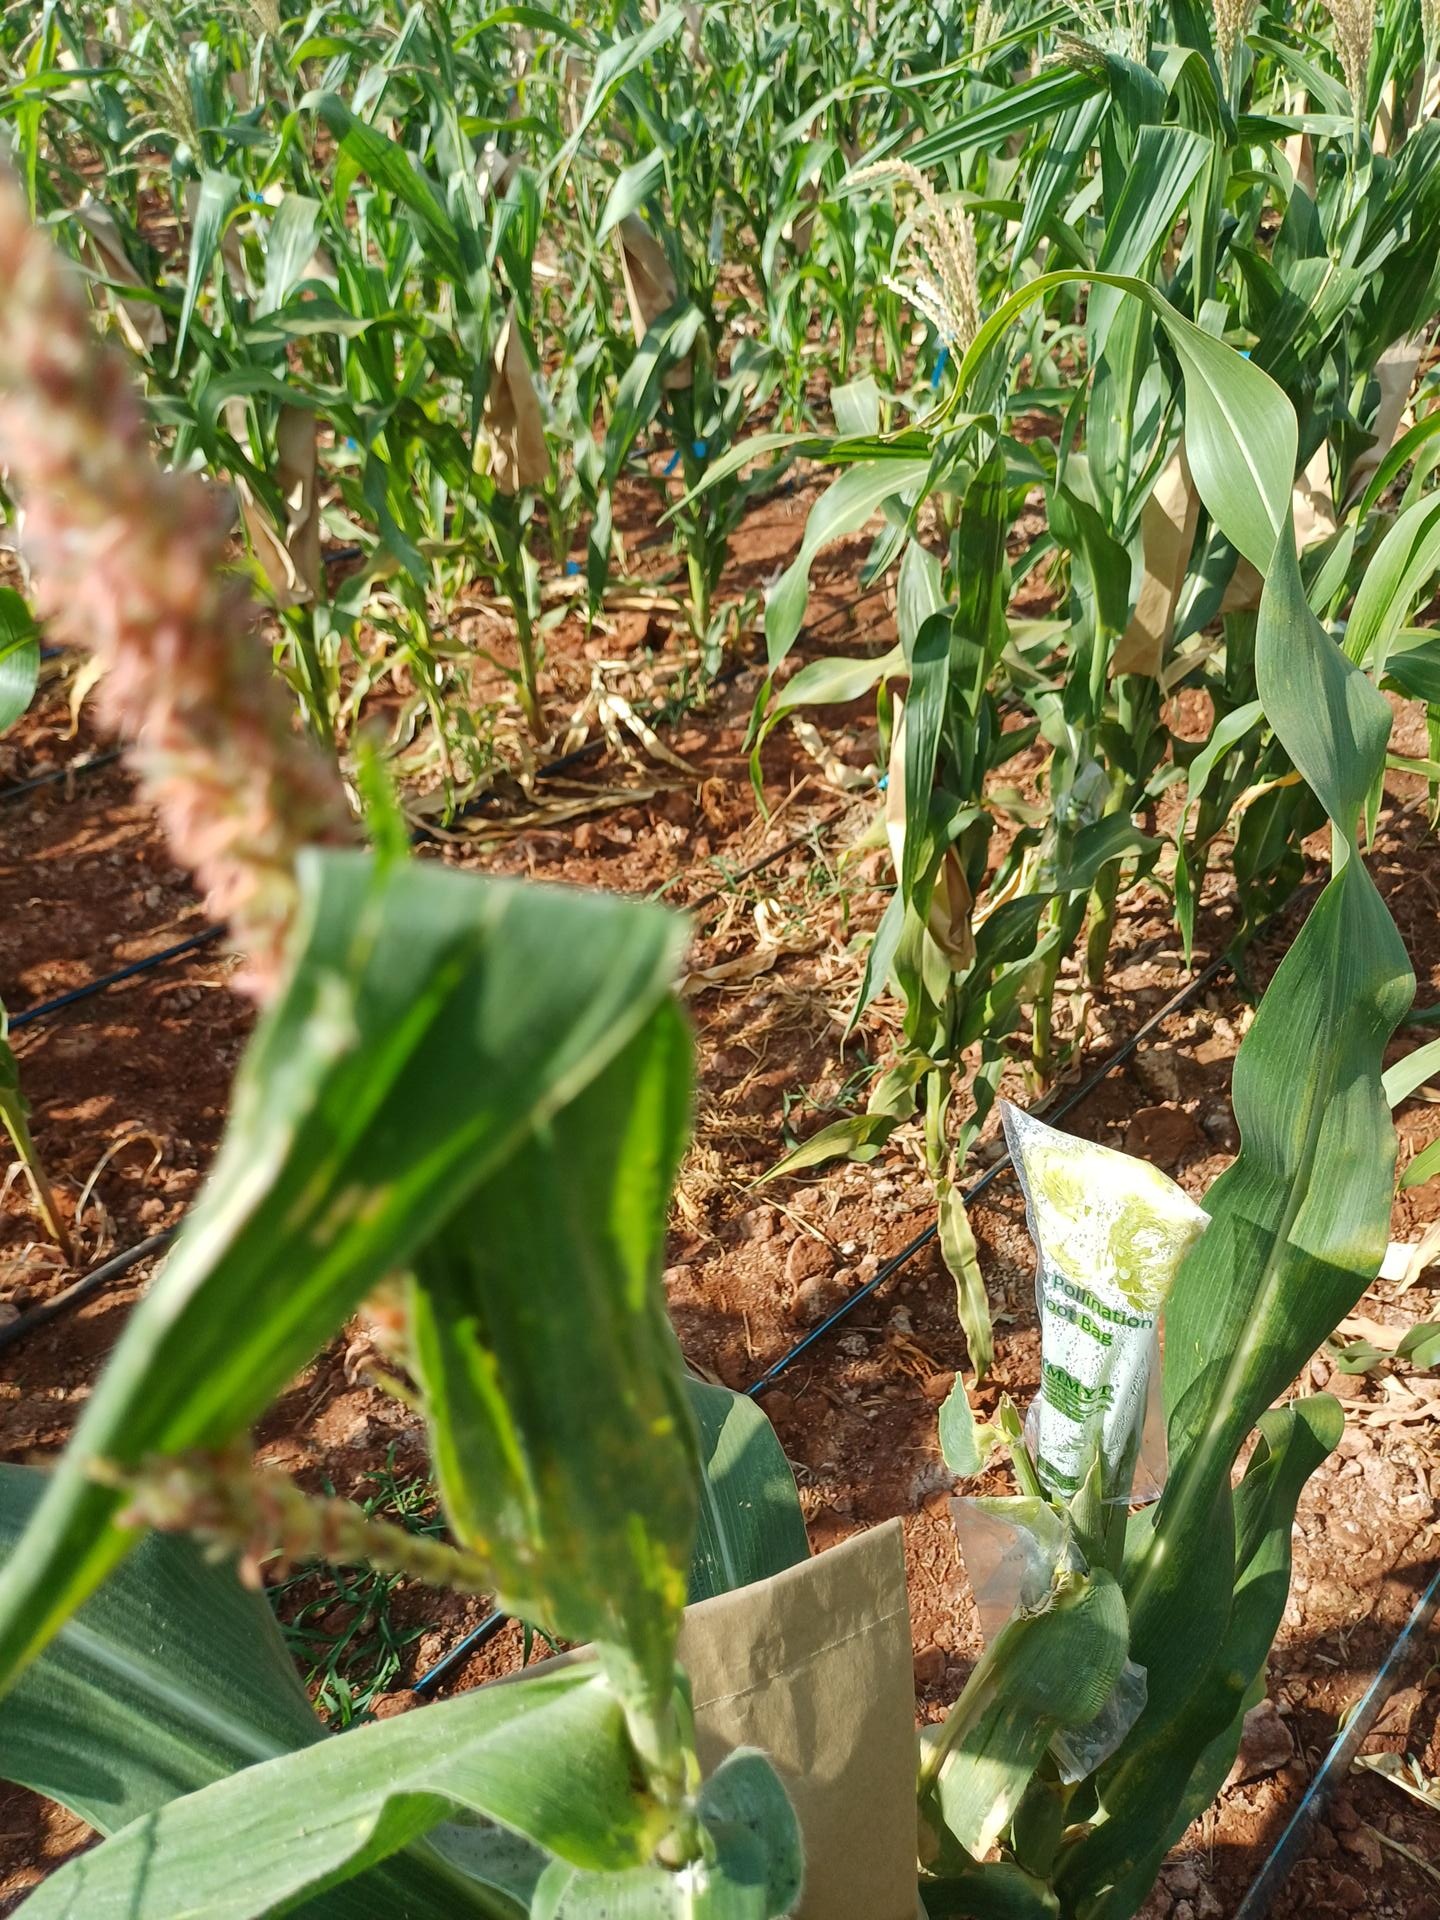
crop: maize
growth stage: flowering
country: Kenya
